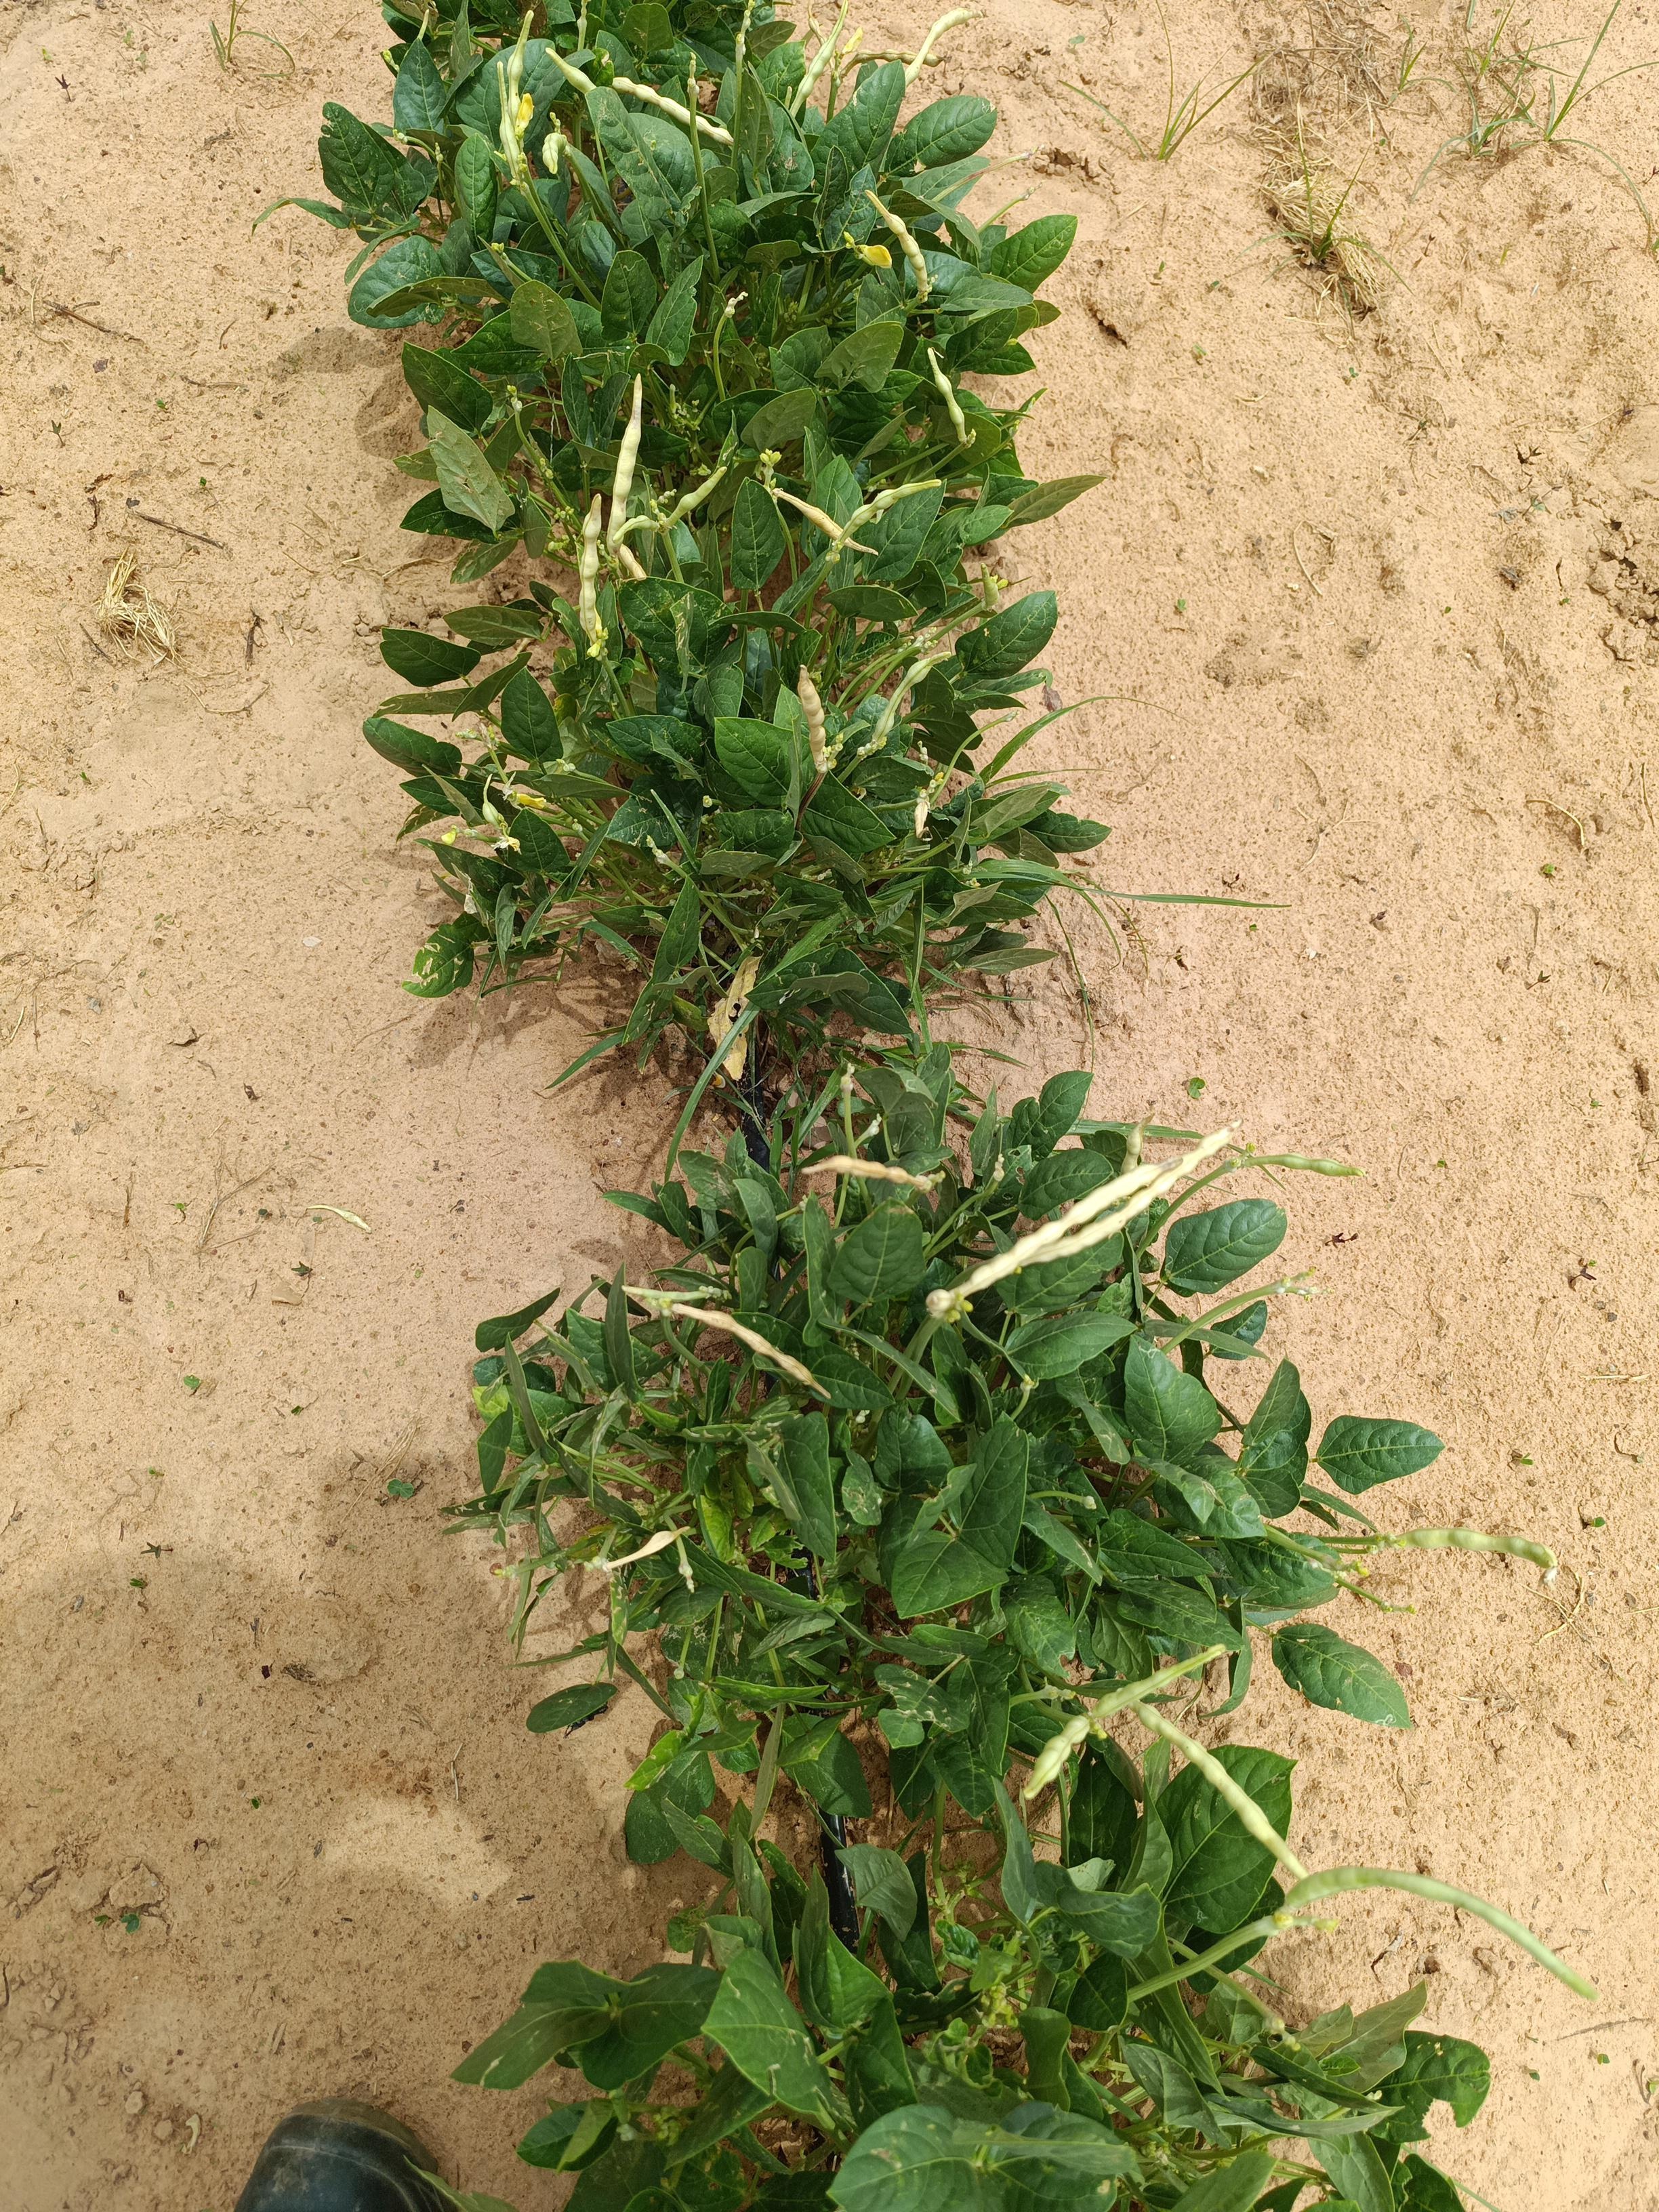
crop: cowpea
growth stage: flowering
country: Nigeria
